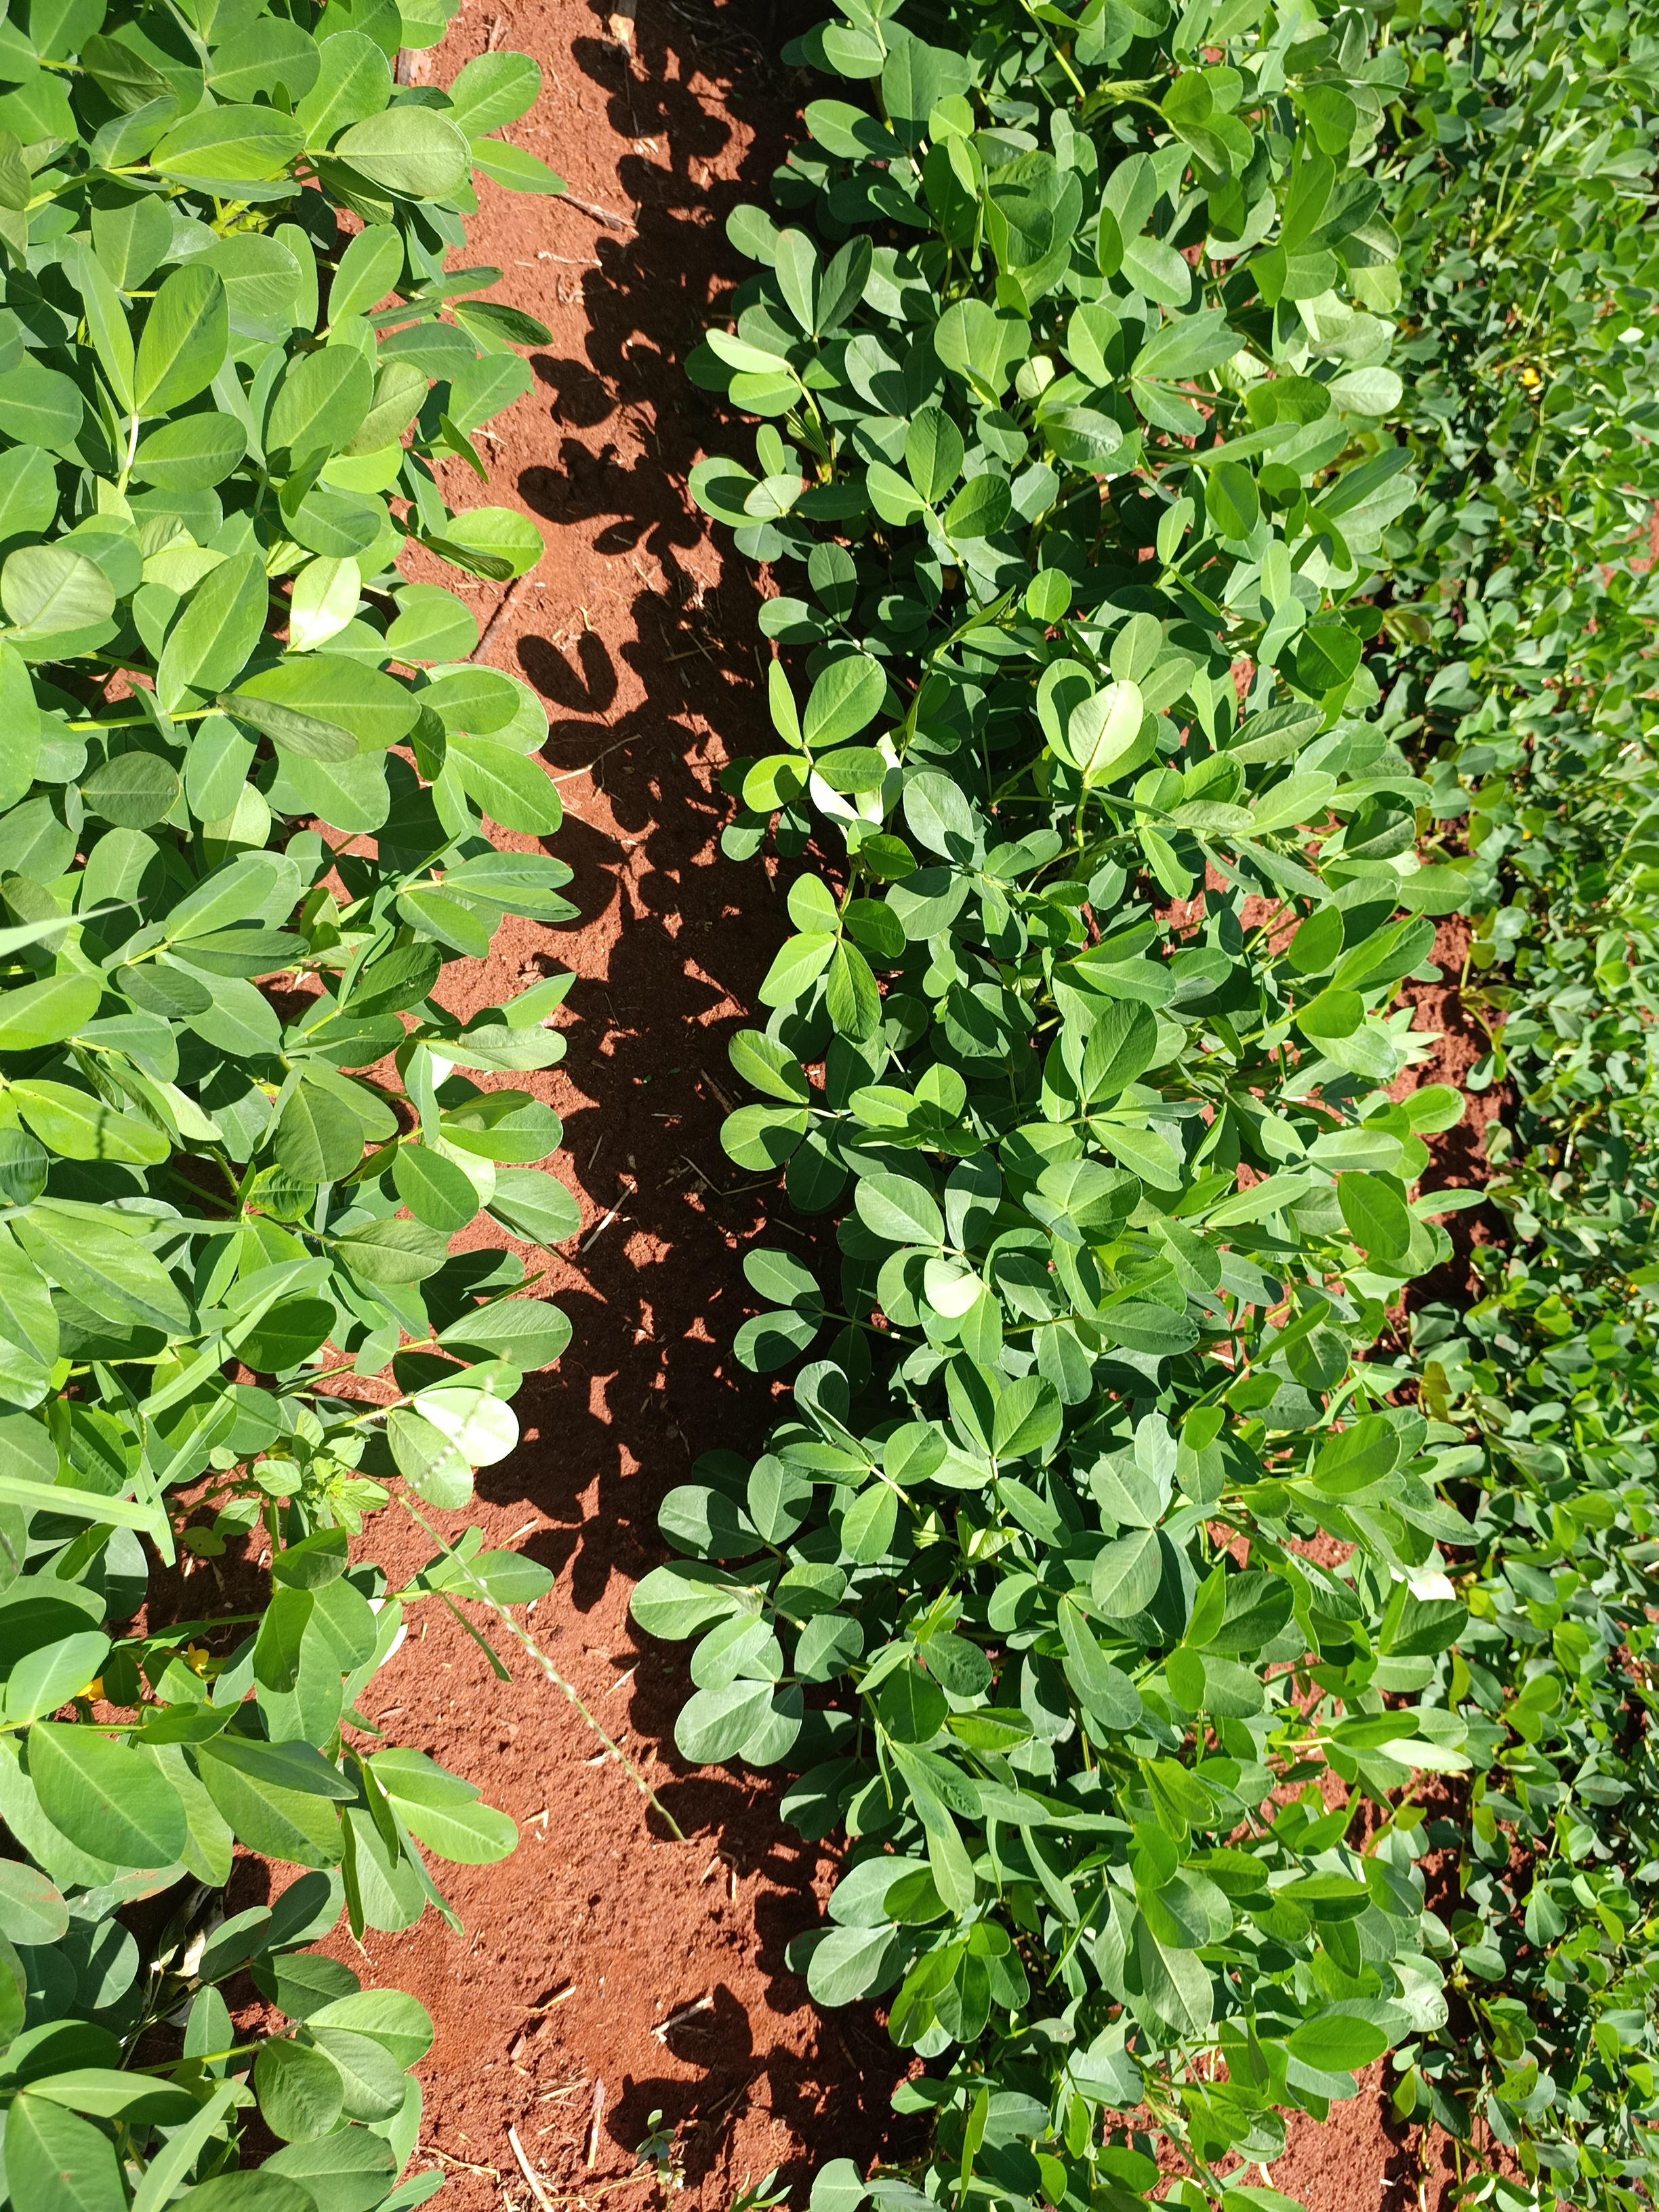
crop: groundnut
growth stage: flowering
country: Kenya
